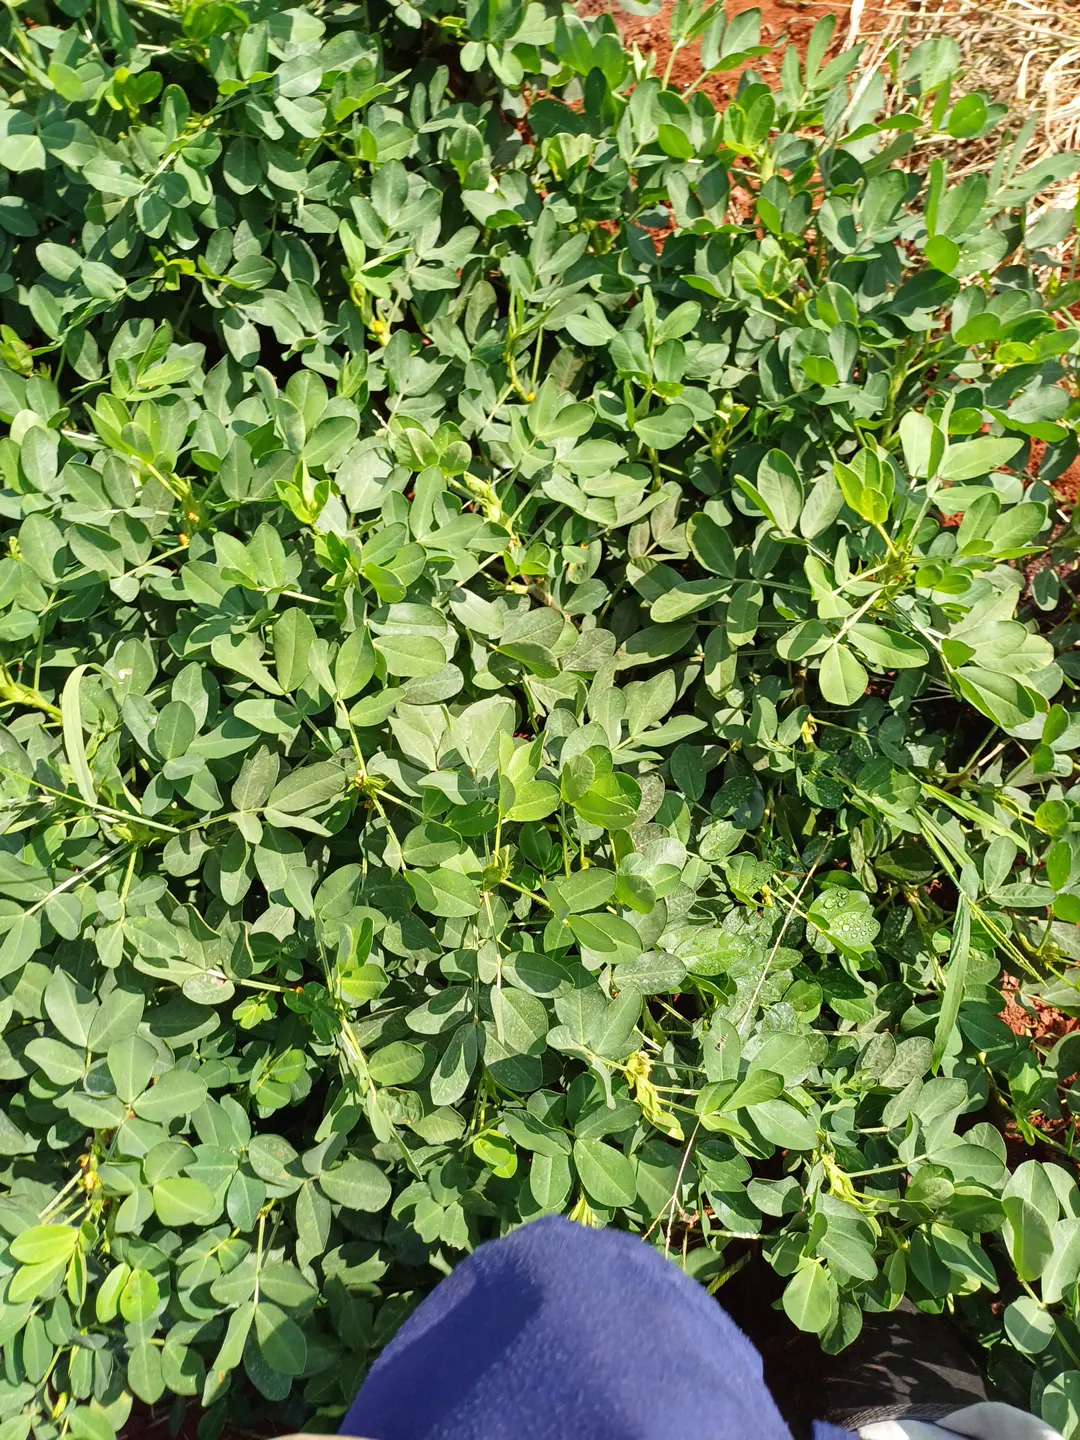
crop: groundnut
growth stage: pegging
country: Kenya
